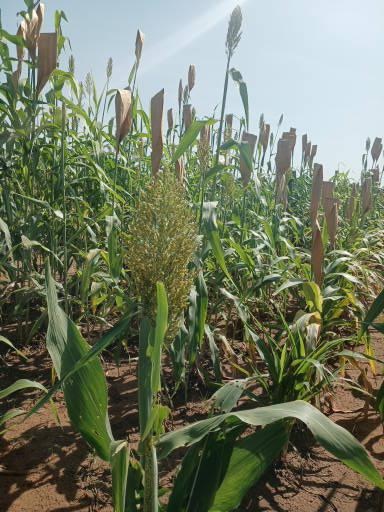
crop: sorghum
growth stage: filling grain
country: Senegal
